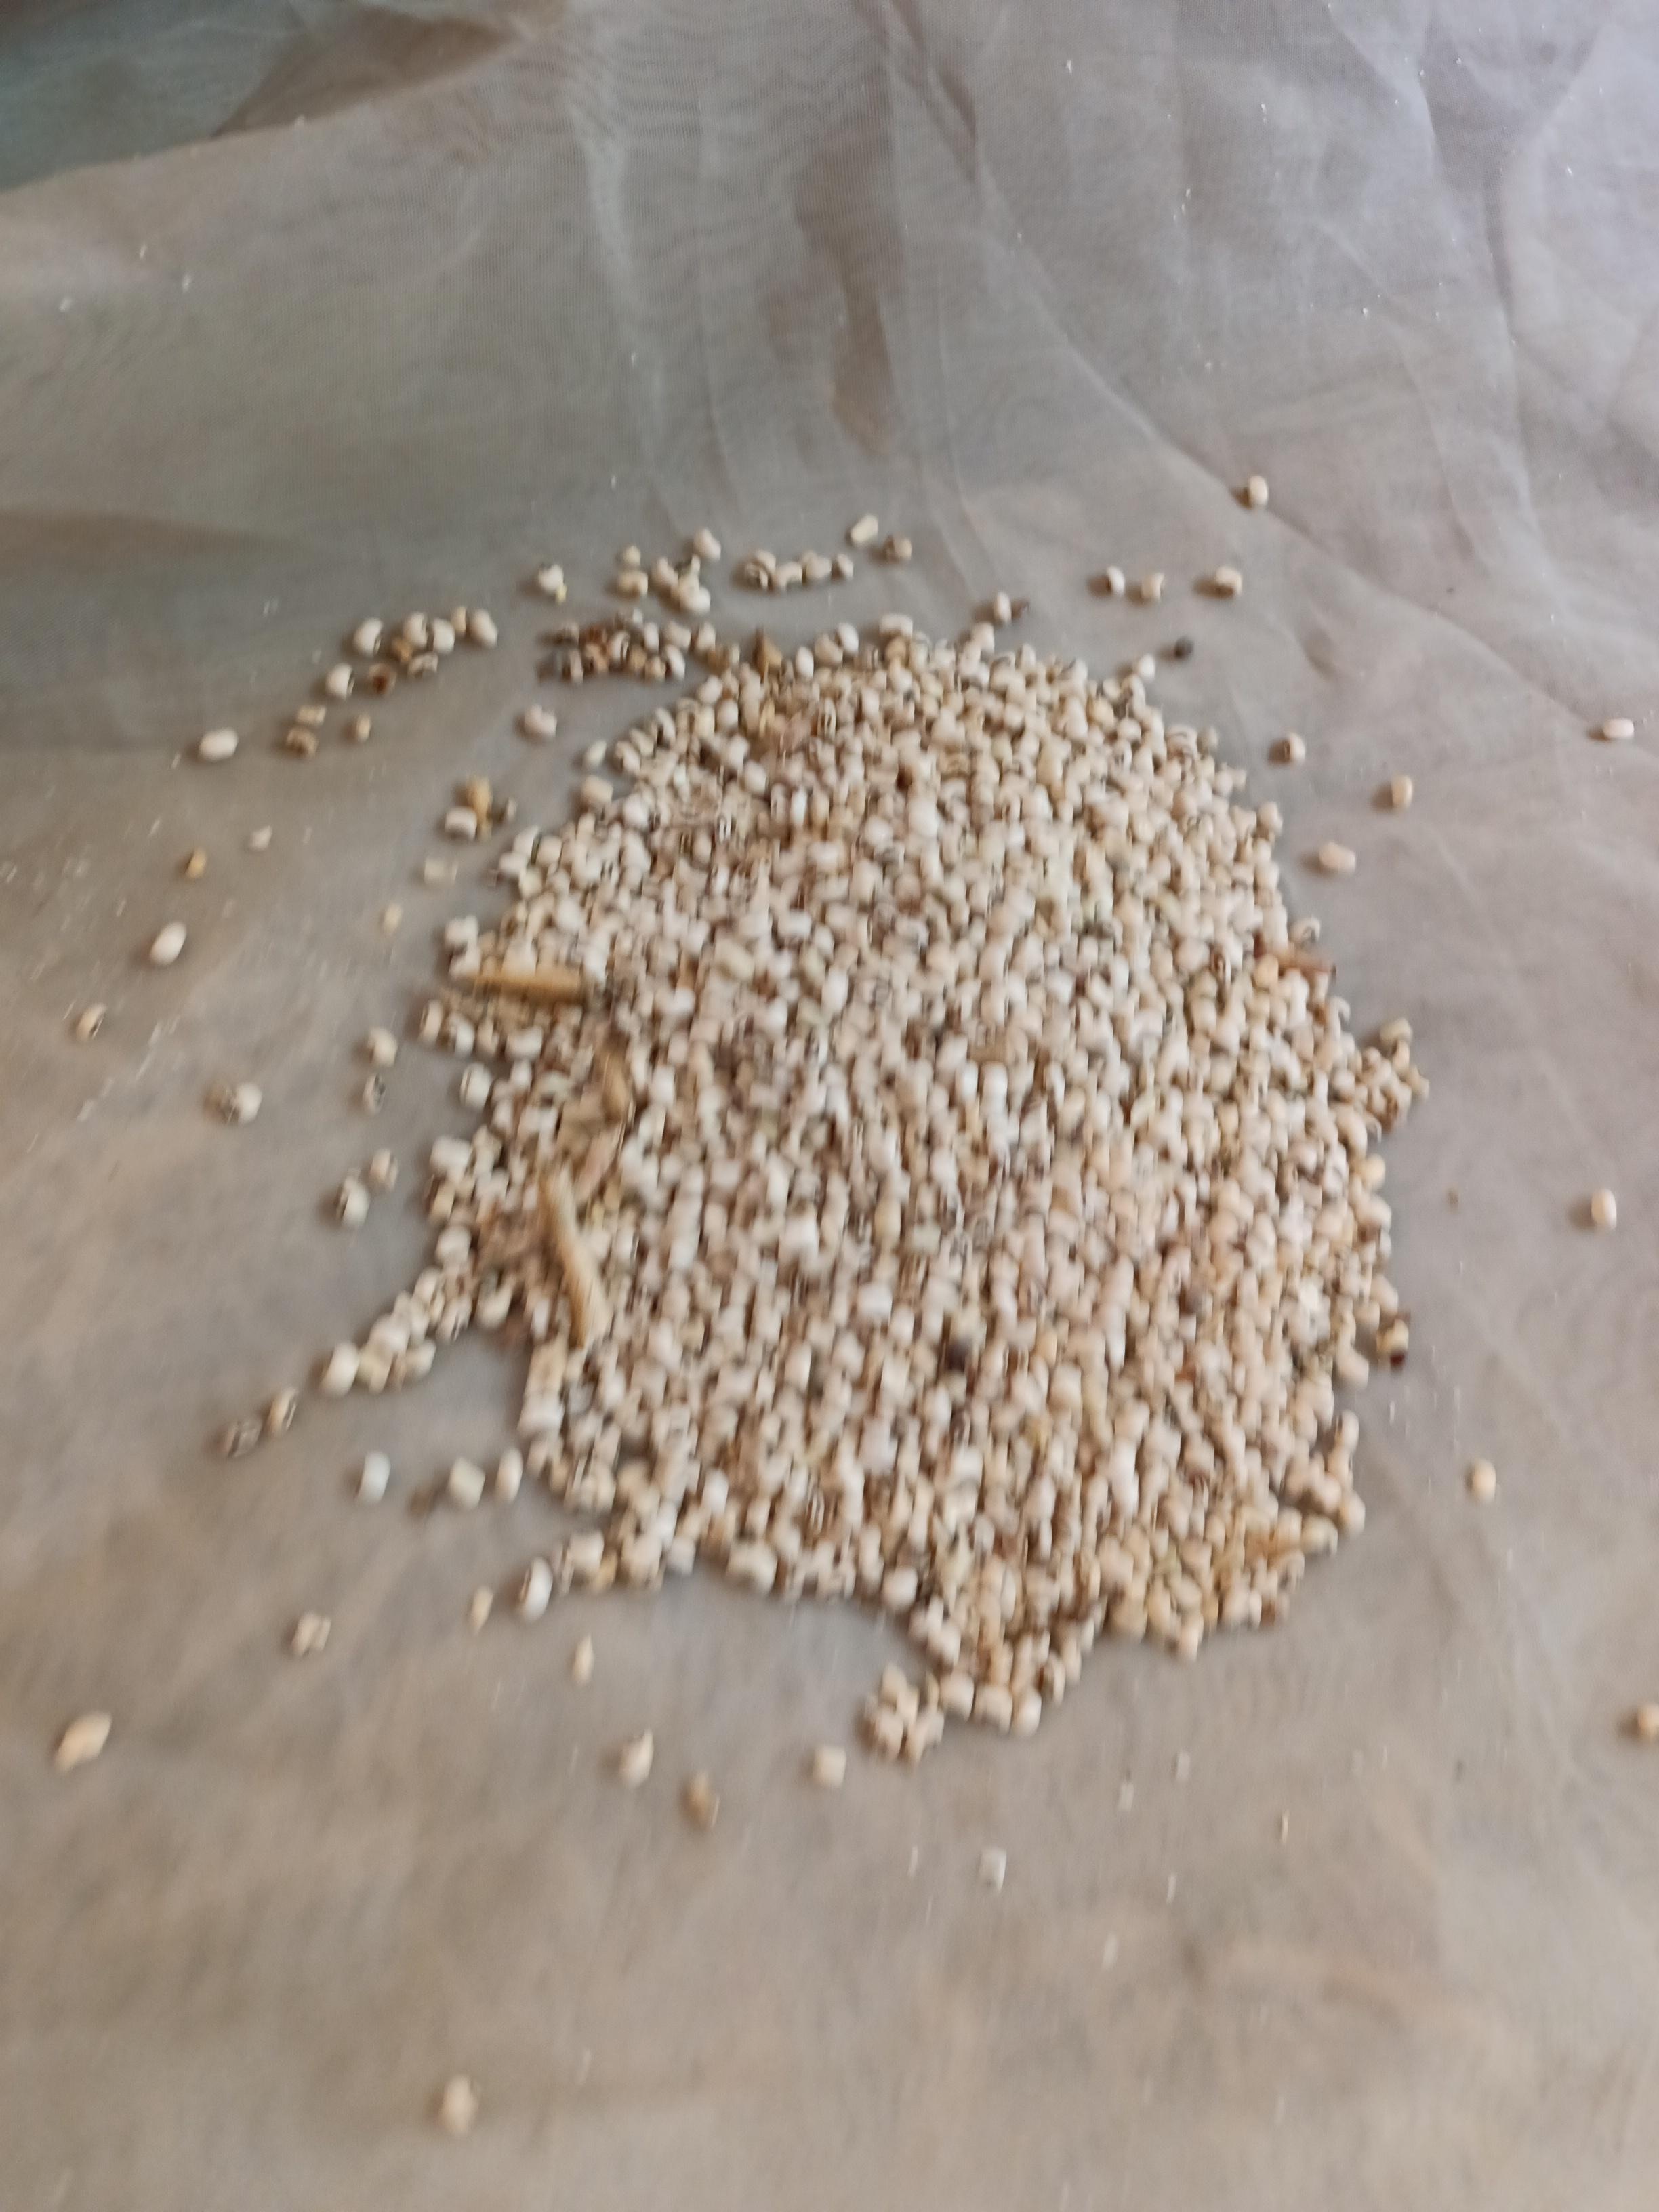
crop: cowpea
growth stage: harvest
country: Nigeria
